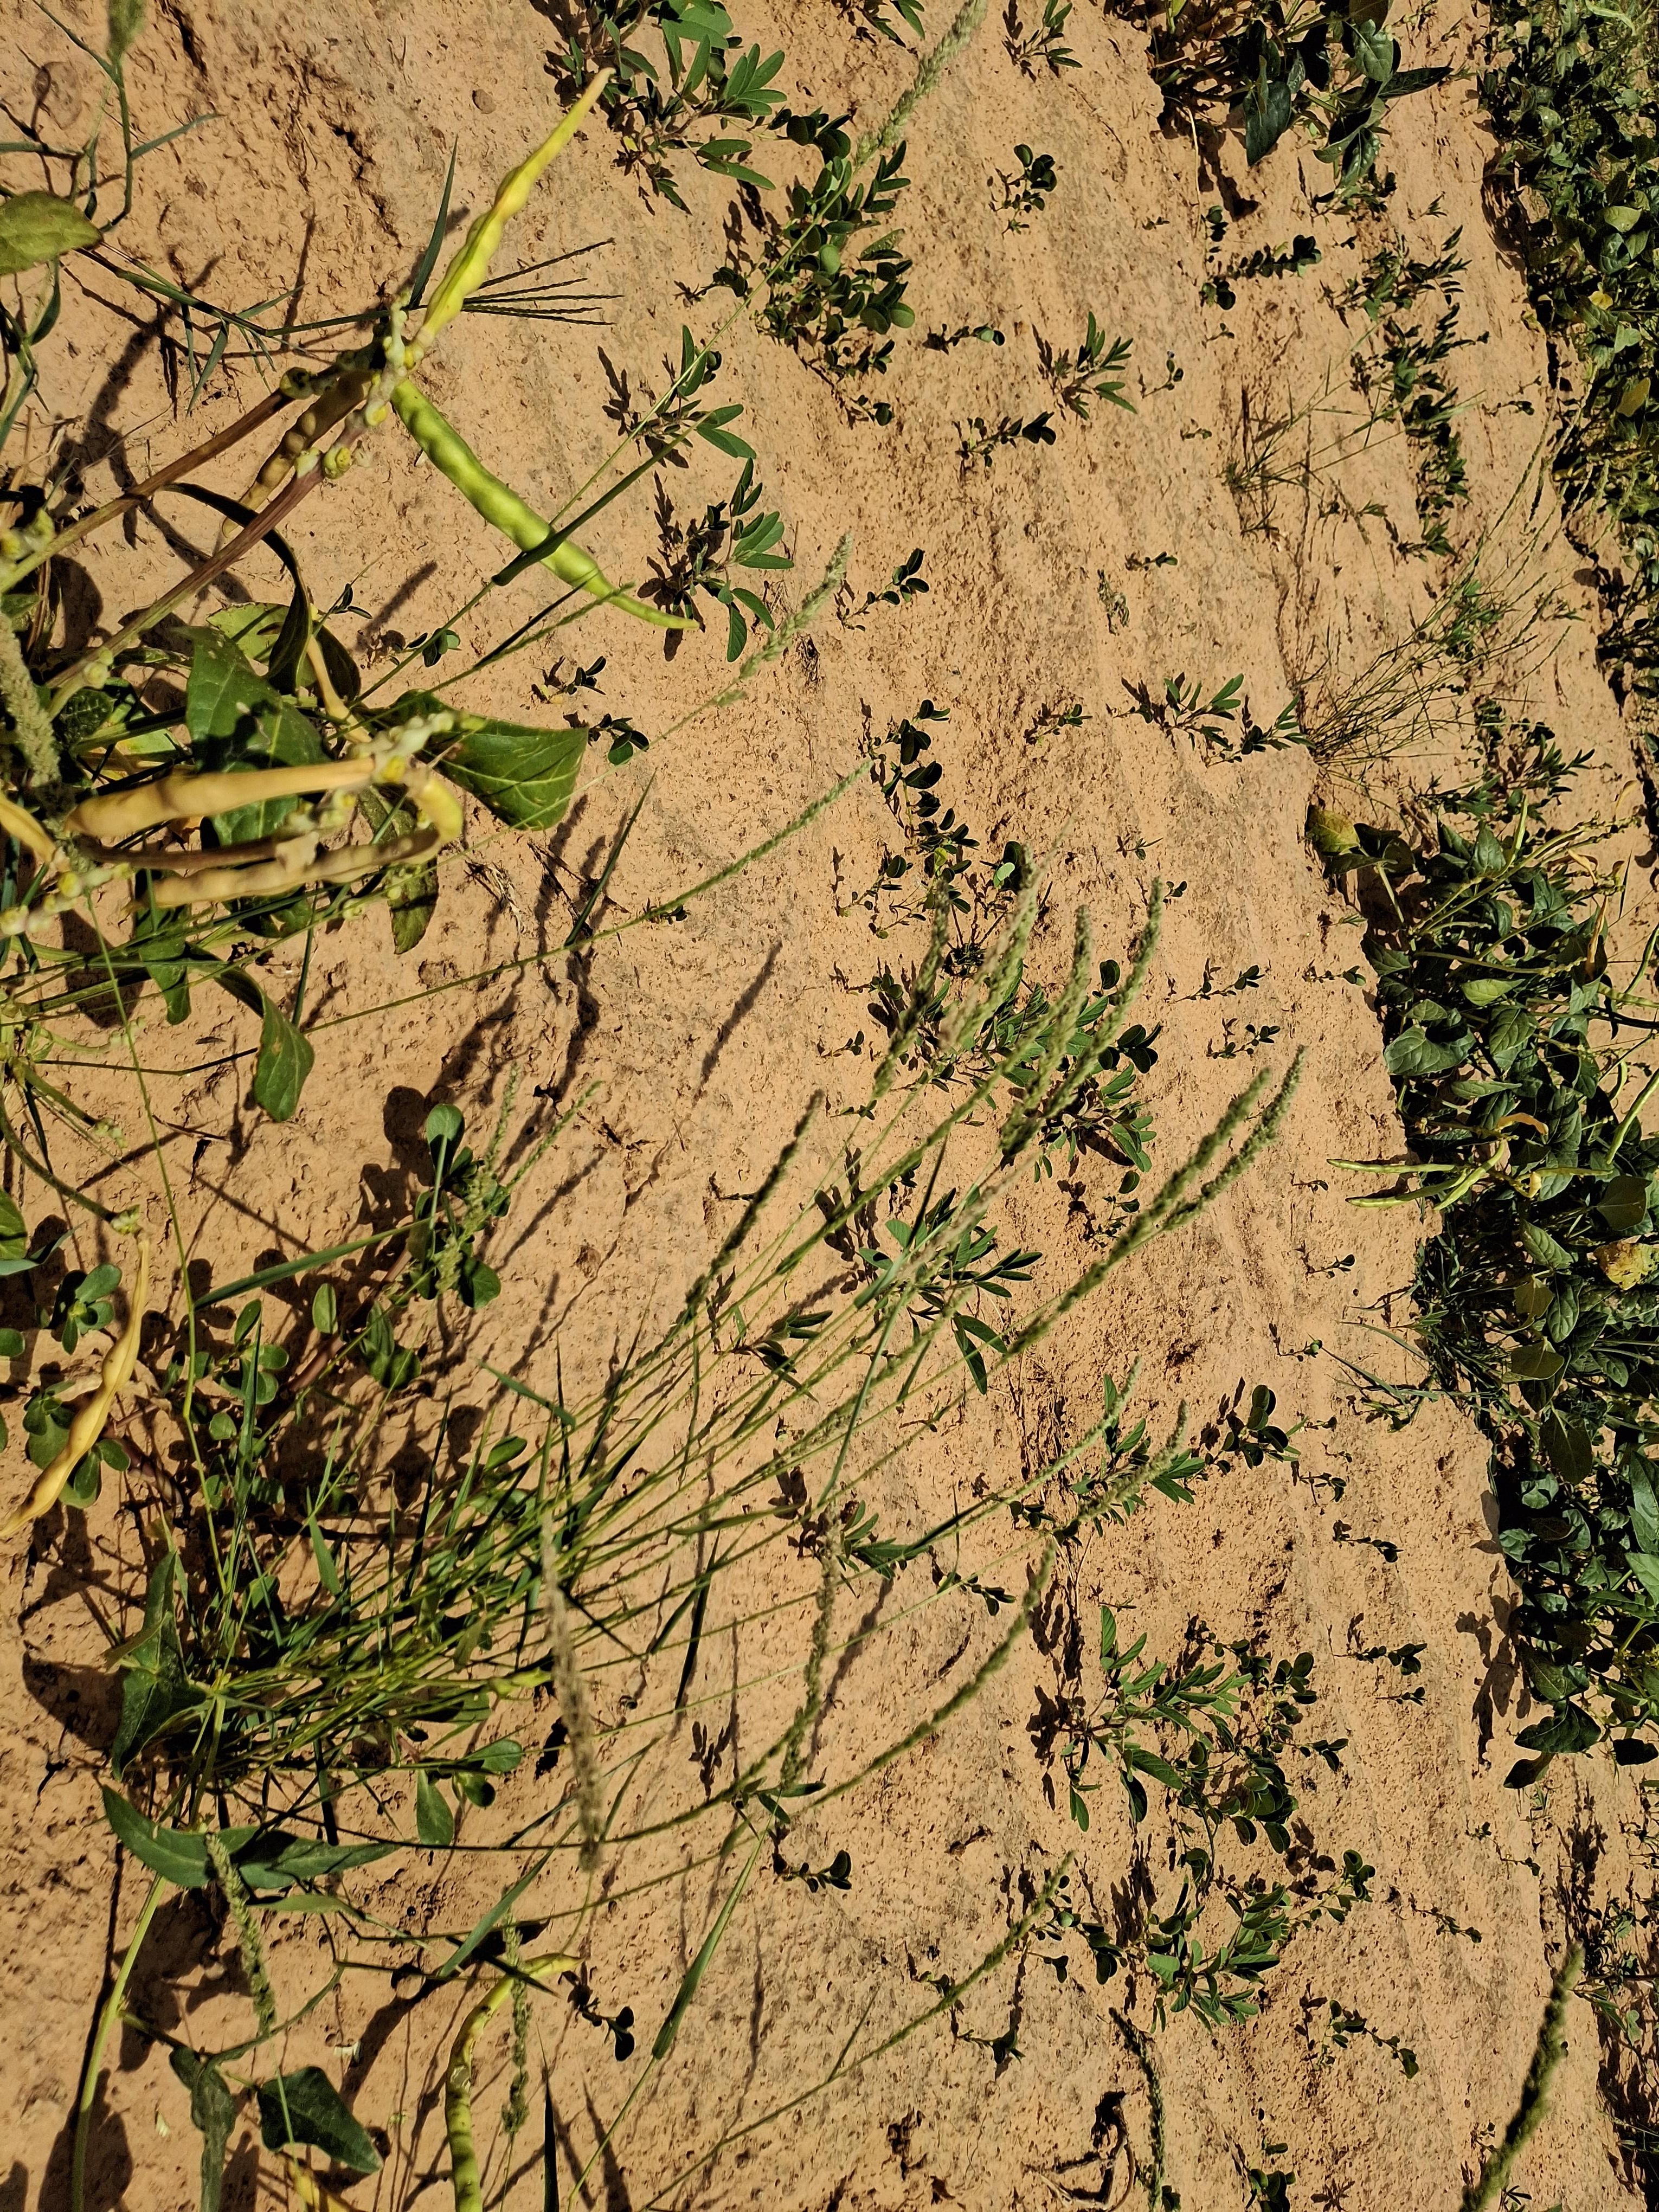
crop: cowpea
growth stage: harvest maturity
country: Nigeria
